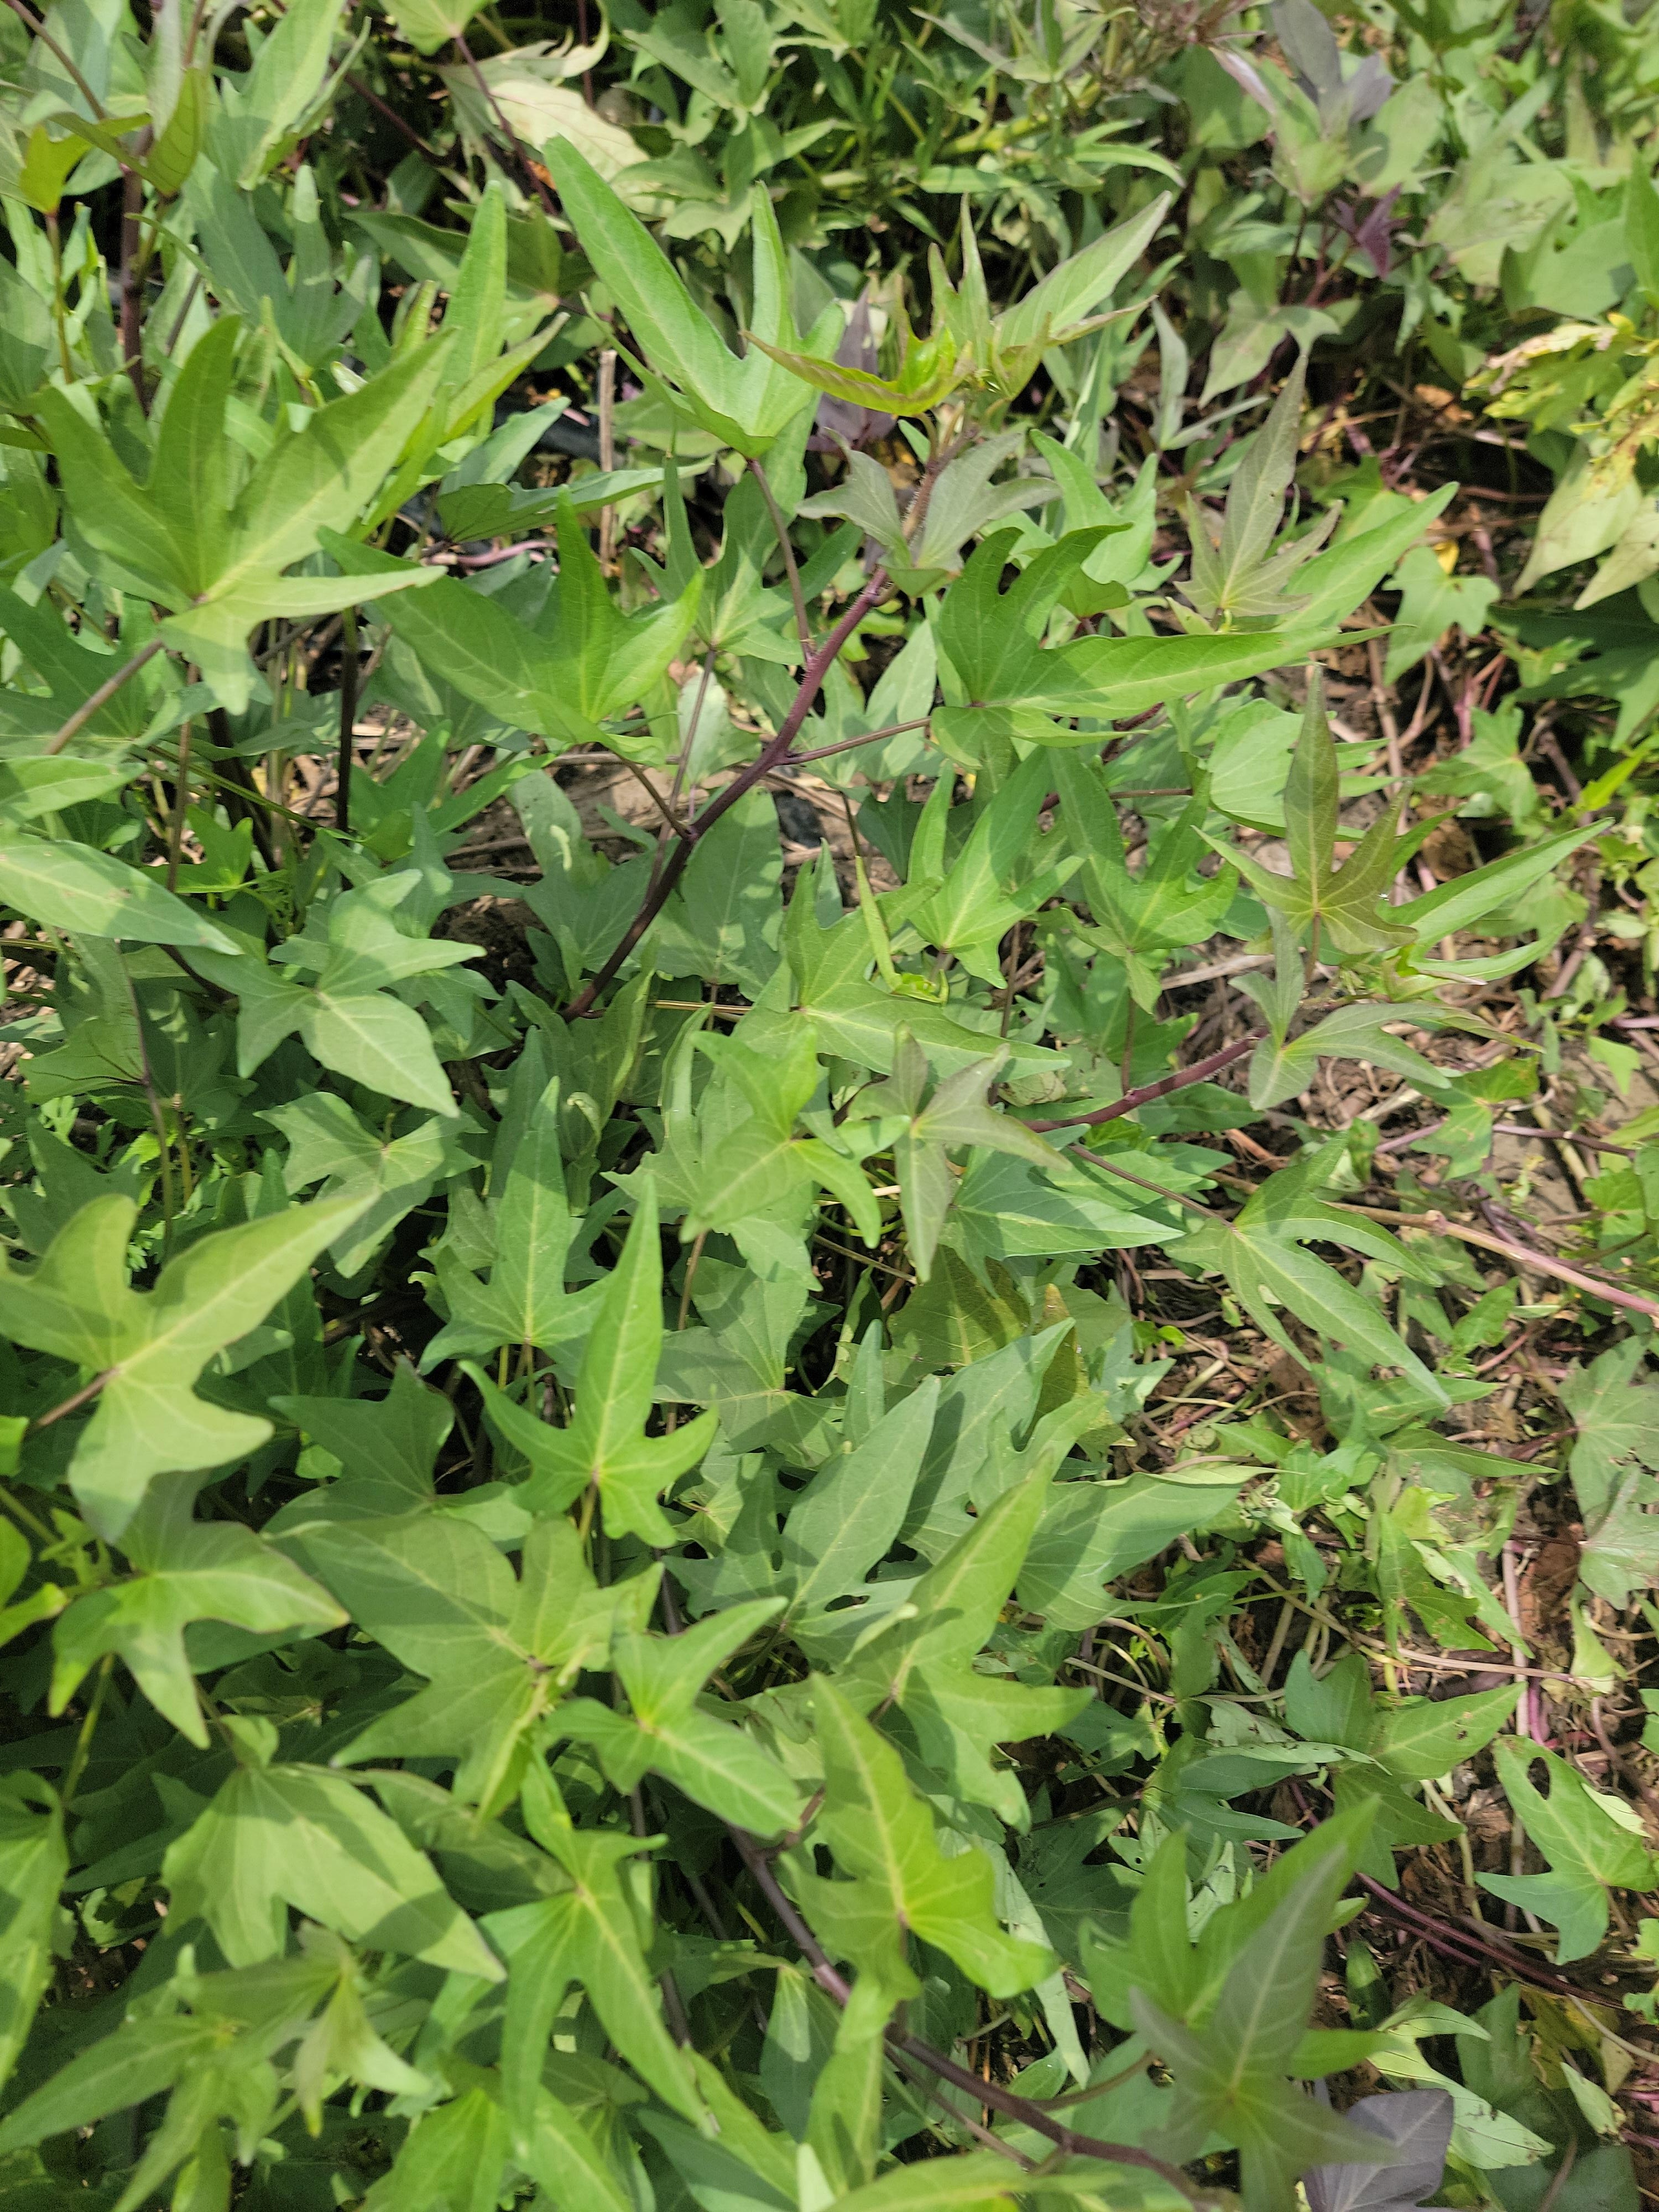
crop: sweet potato
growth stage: flowering
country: Tanzania
